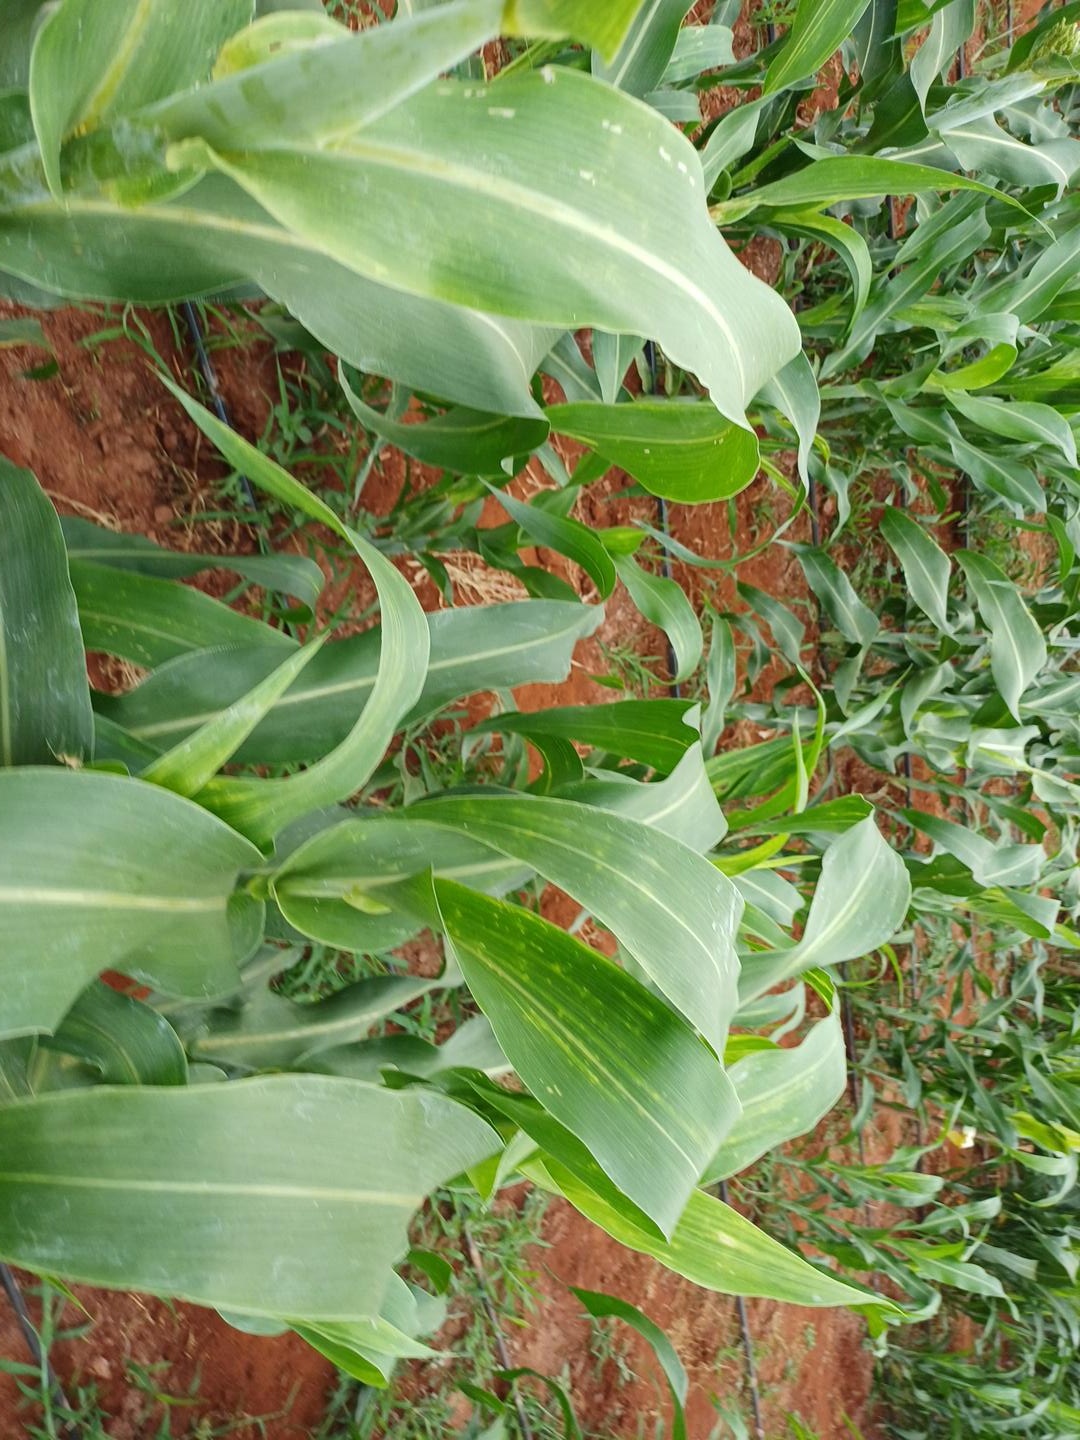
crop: sorghum
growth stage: vegetative
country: Kenya
